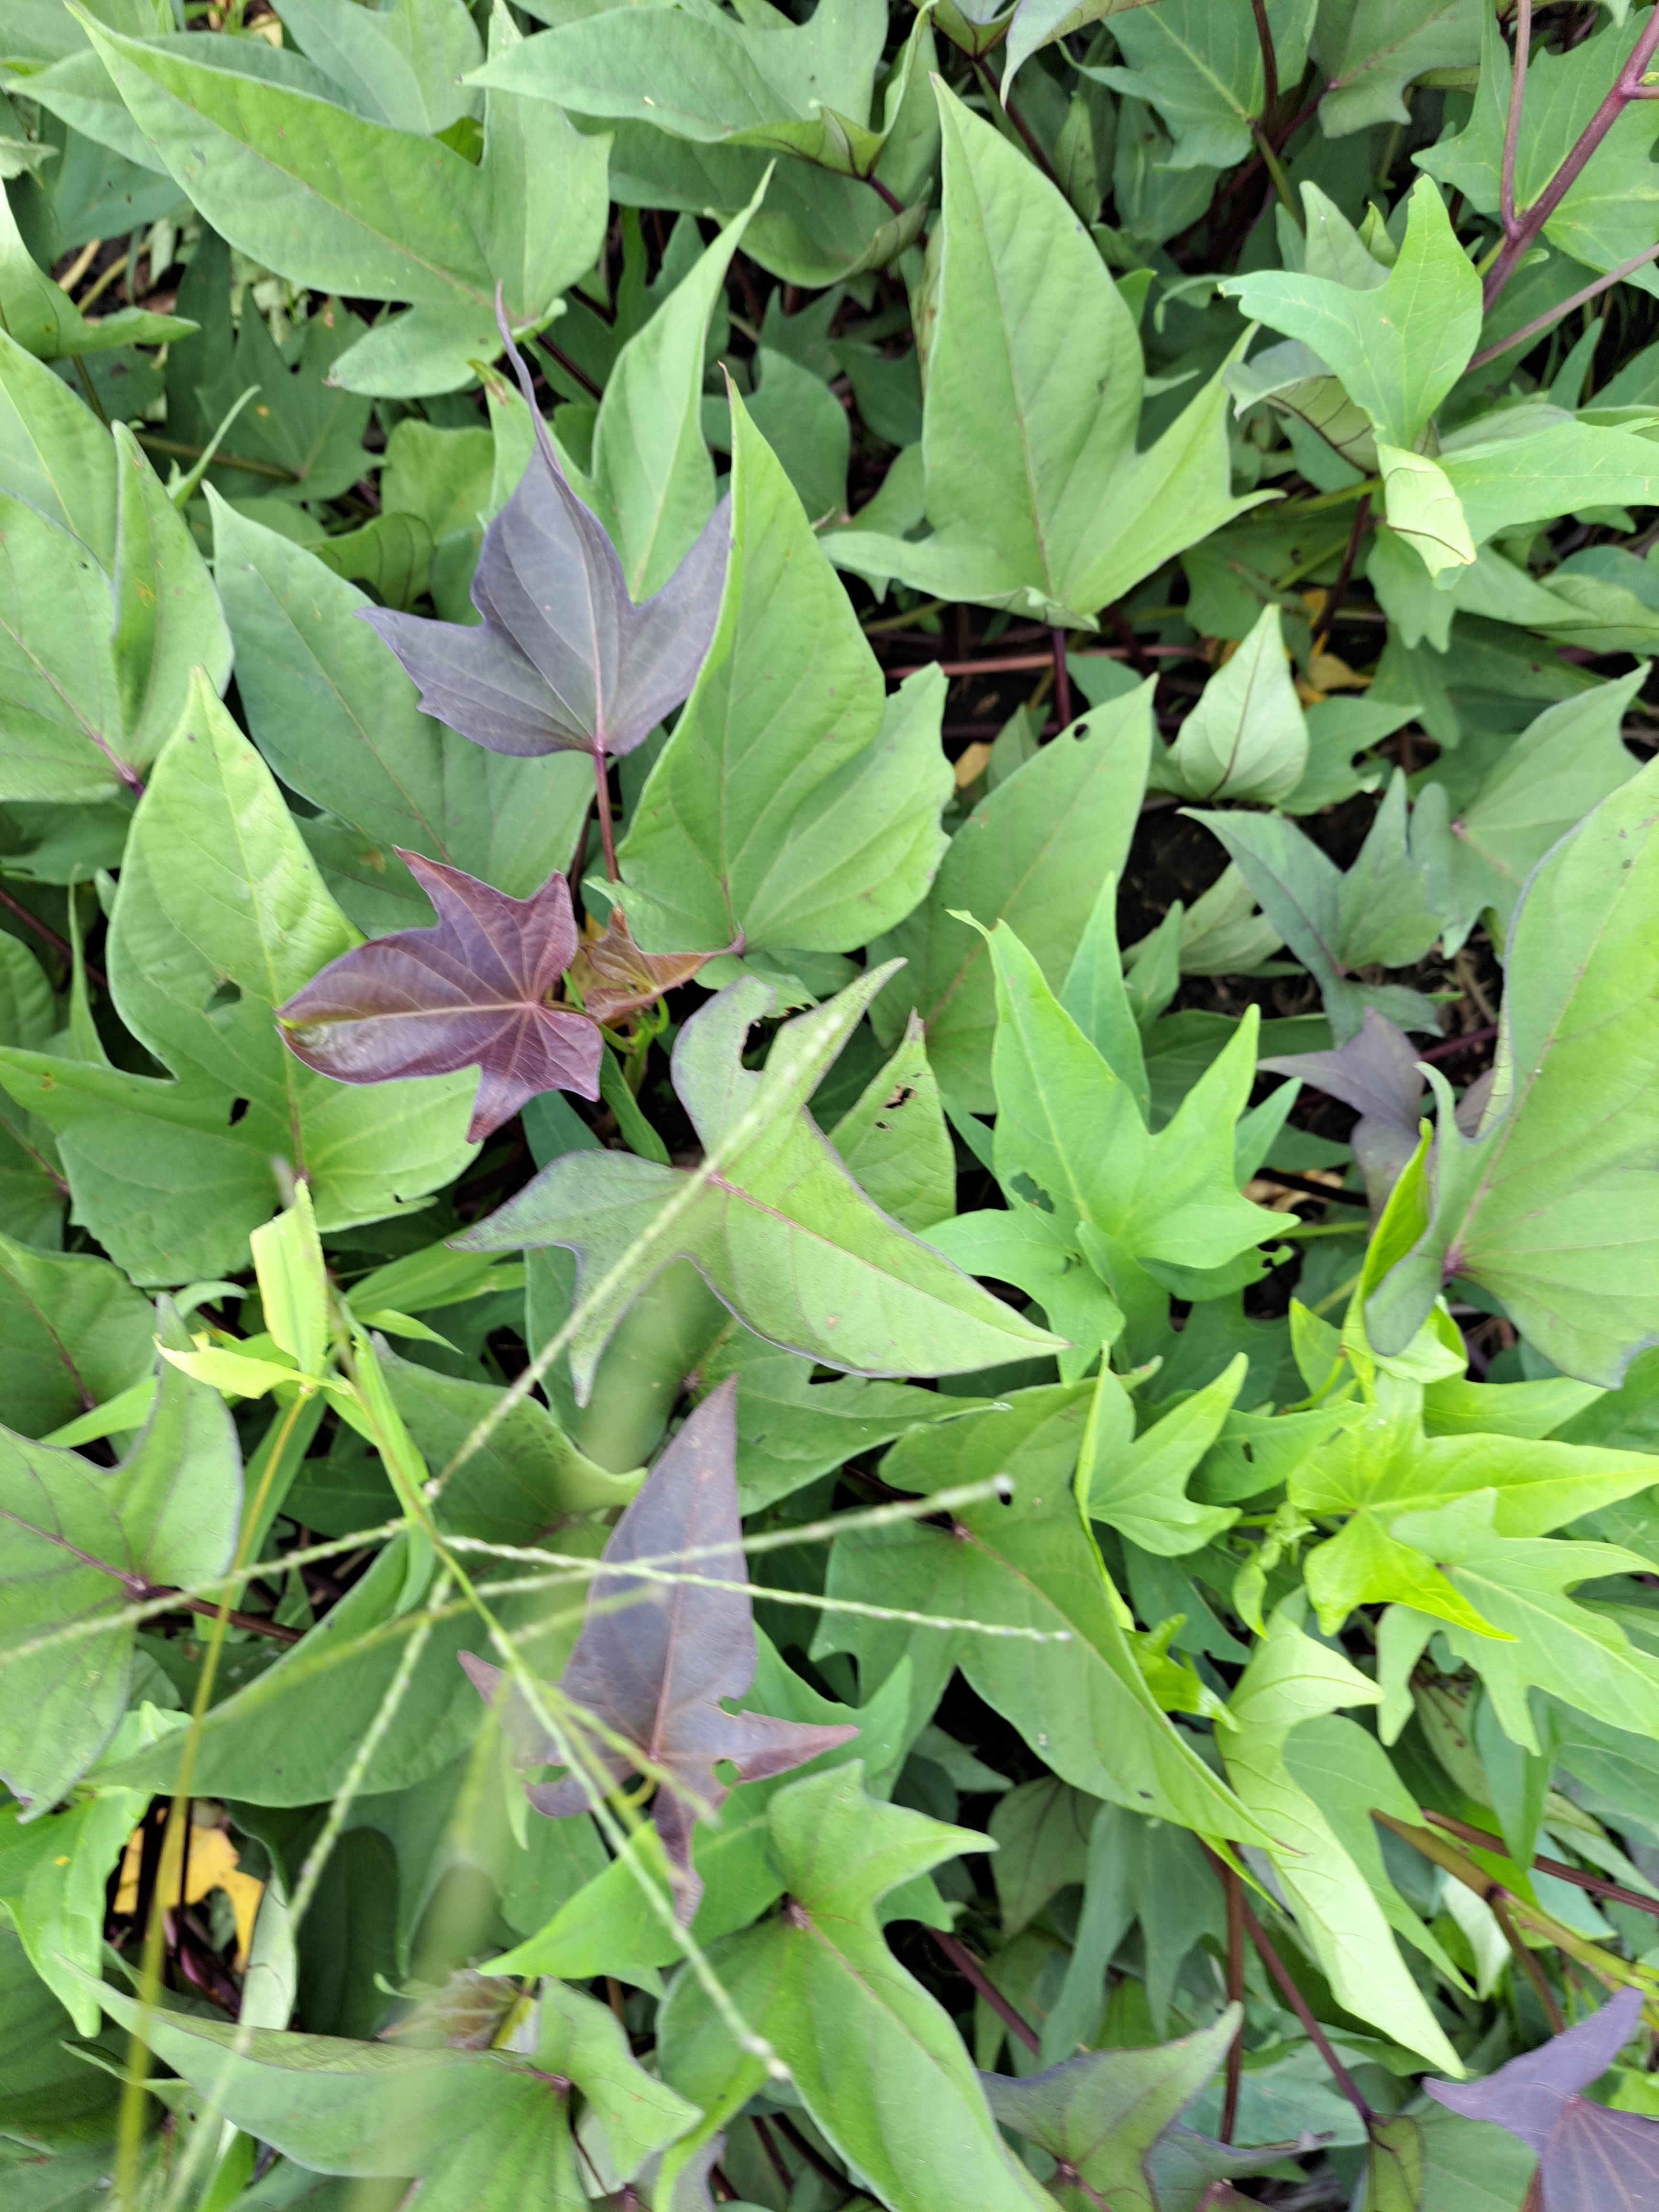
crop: finger millet
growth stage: filling grain
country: Tanzania
